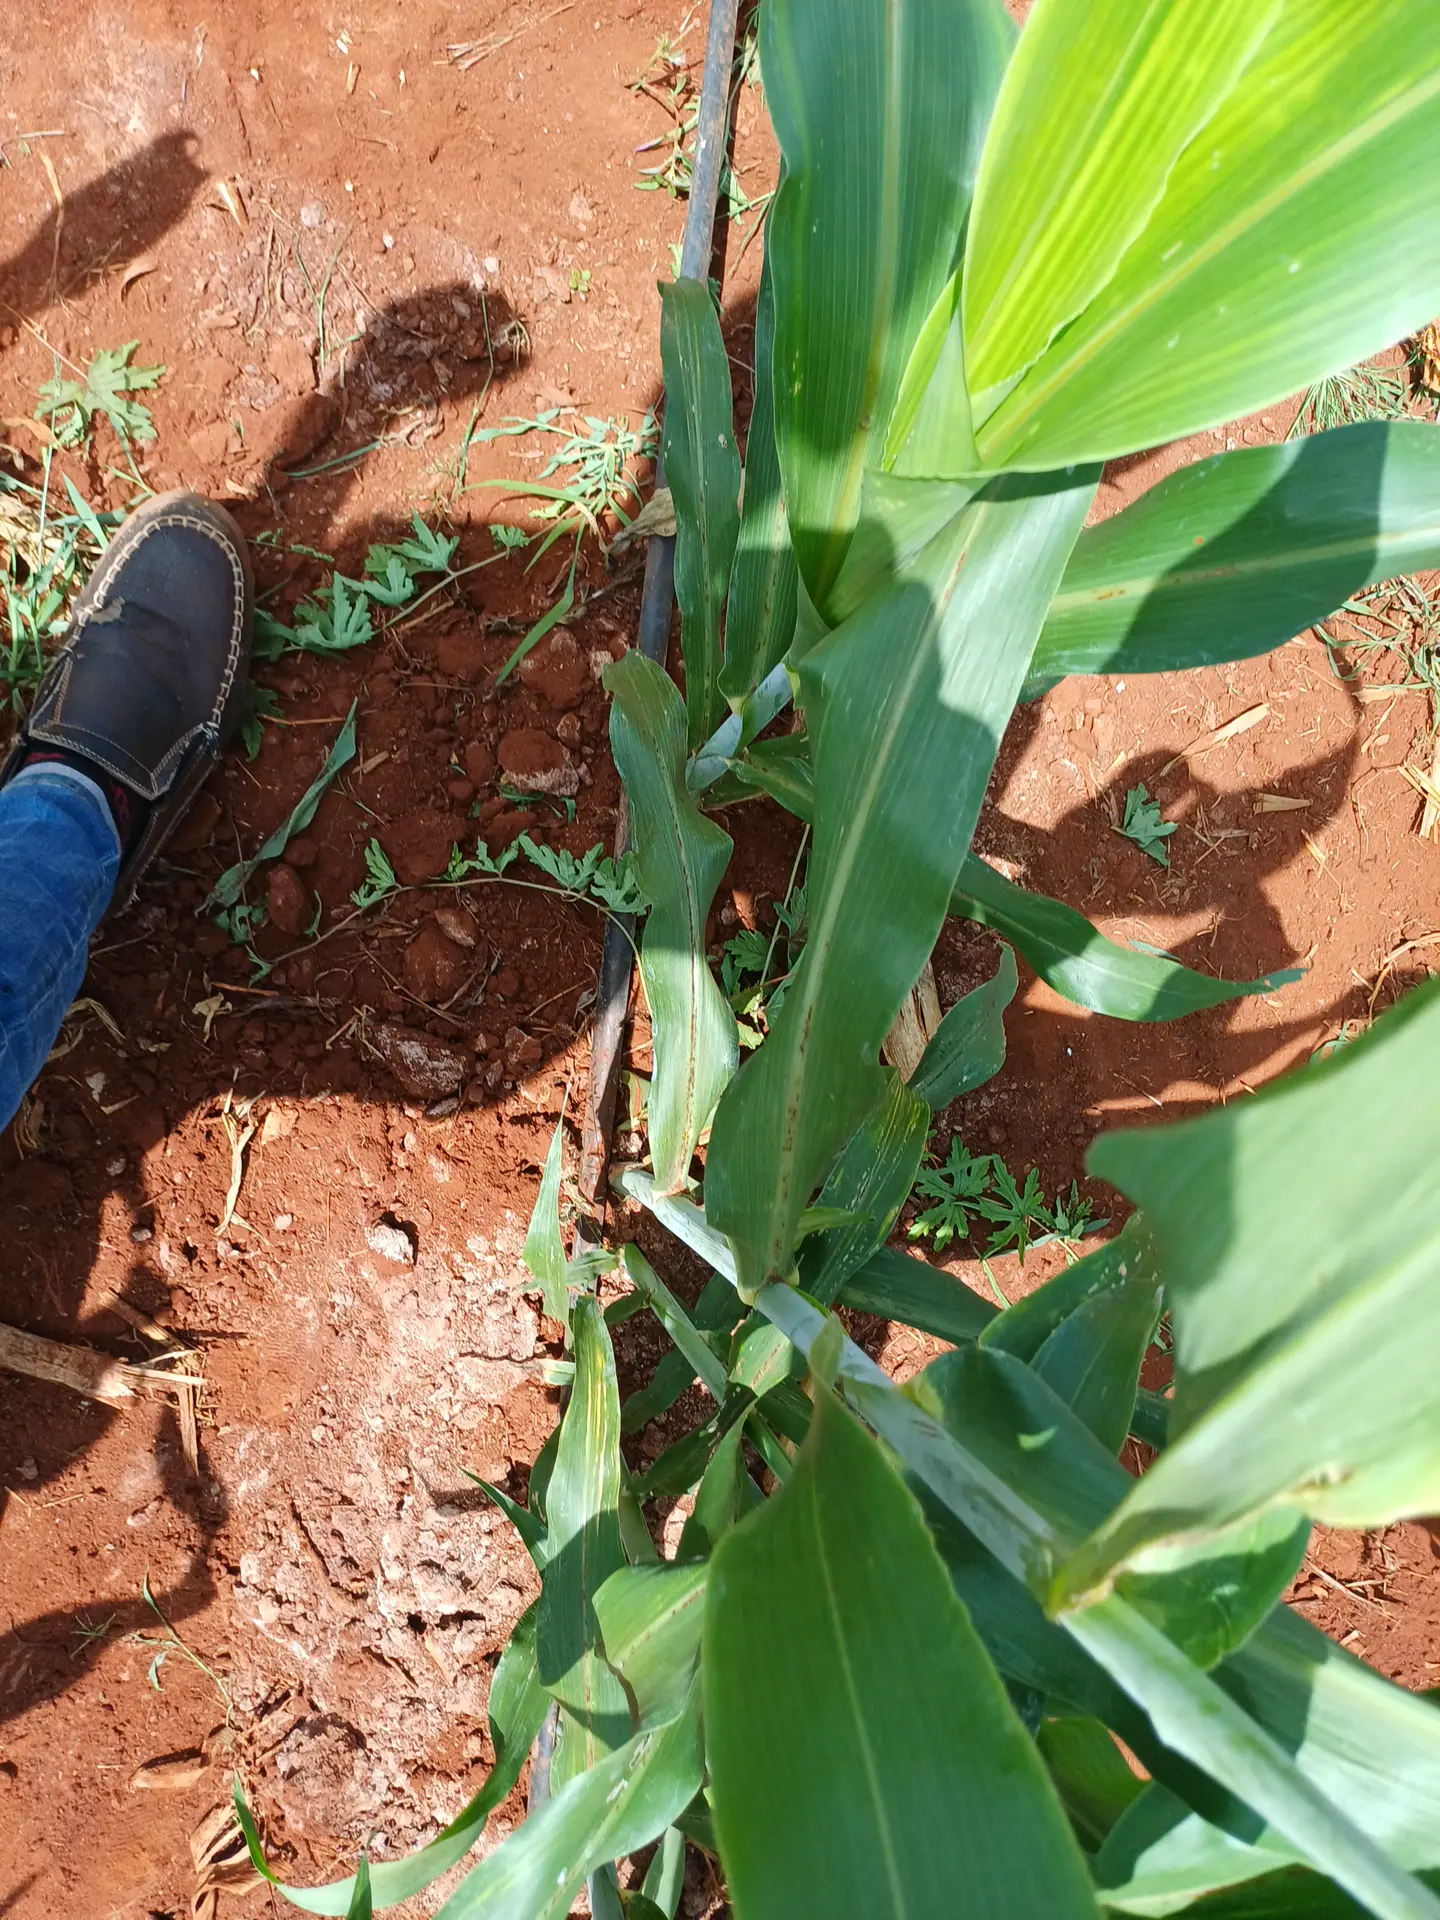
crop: sorghum
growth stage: vegetative
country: Kenya
